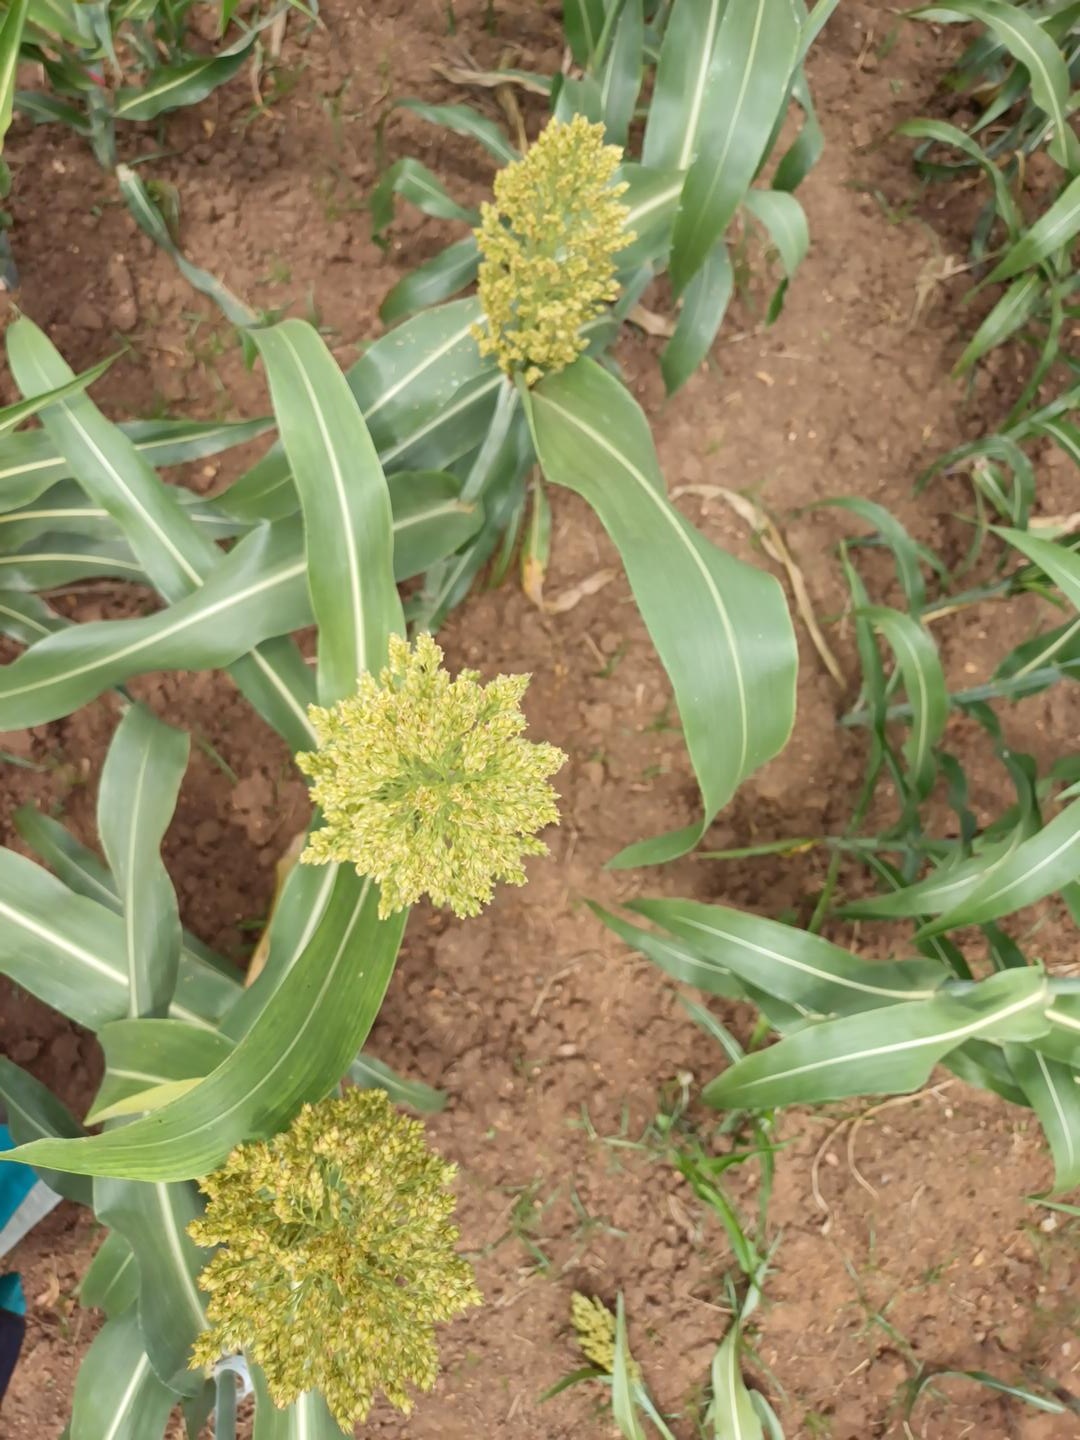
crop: sorghum
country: Kenya
